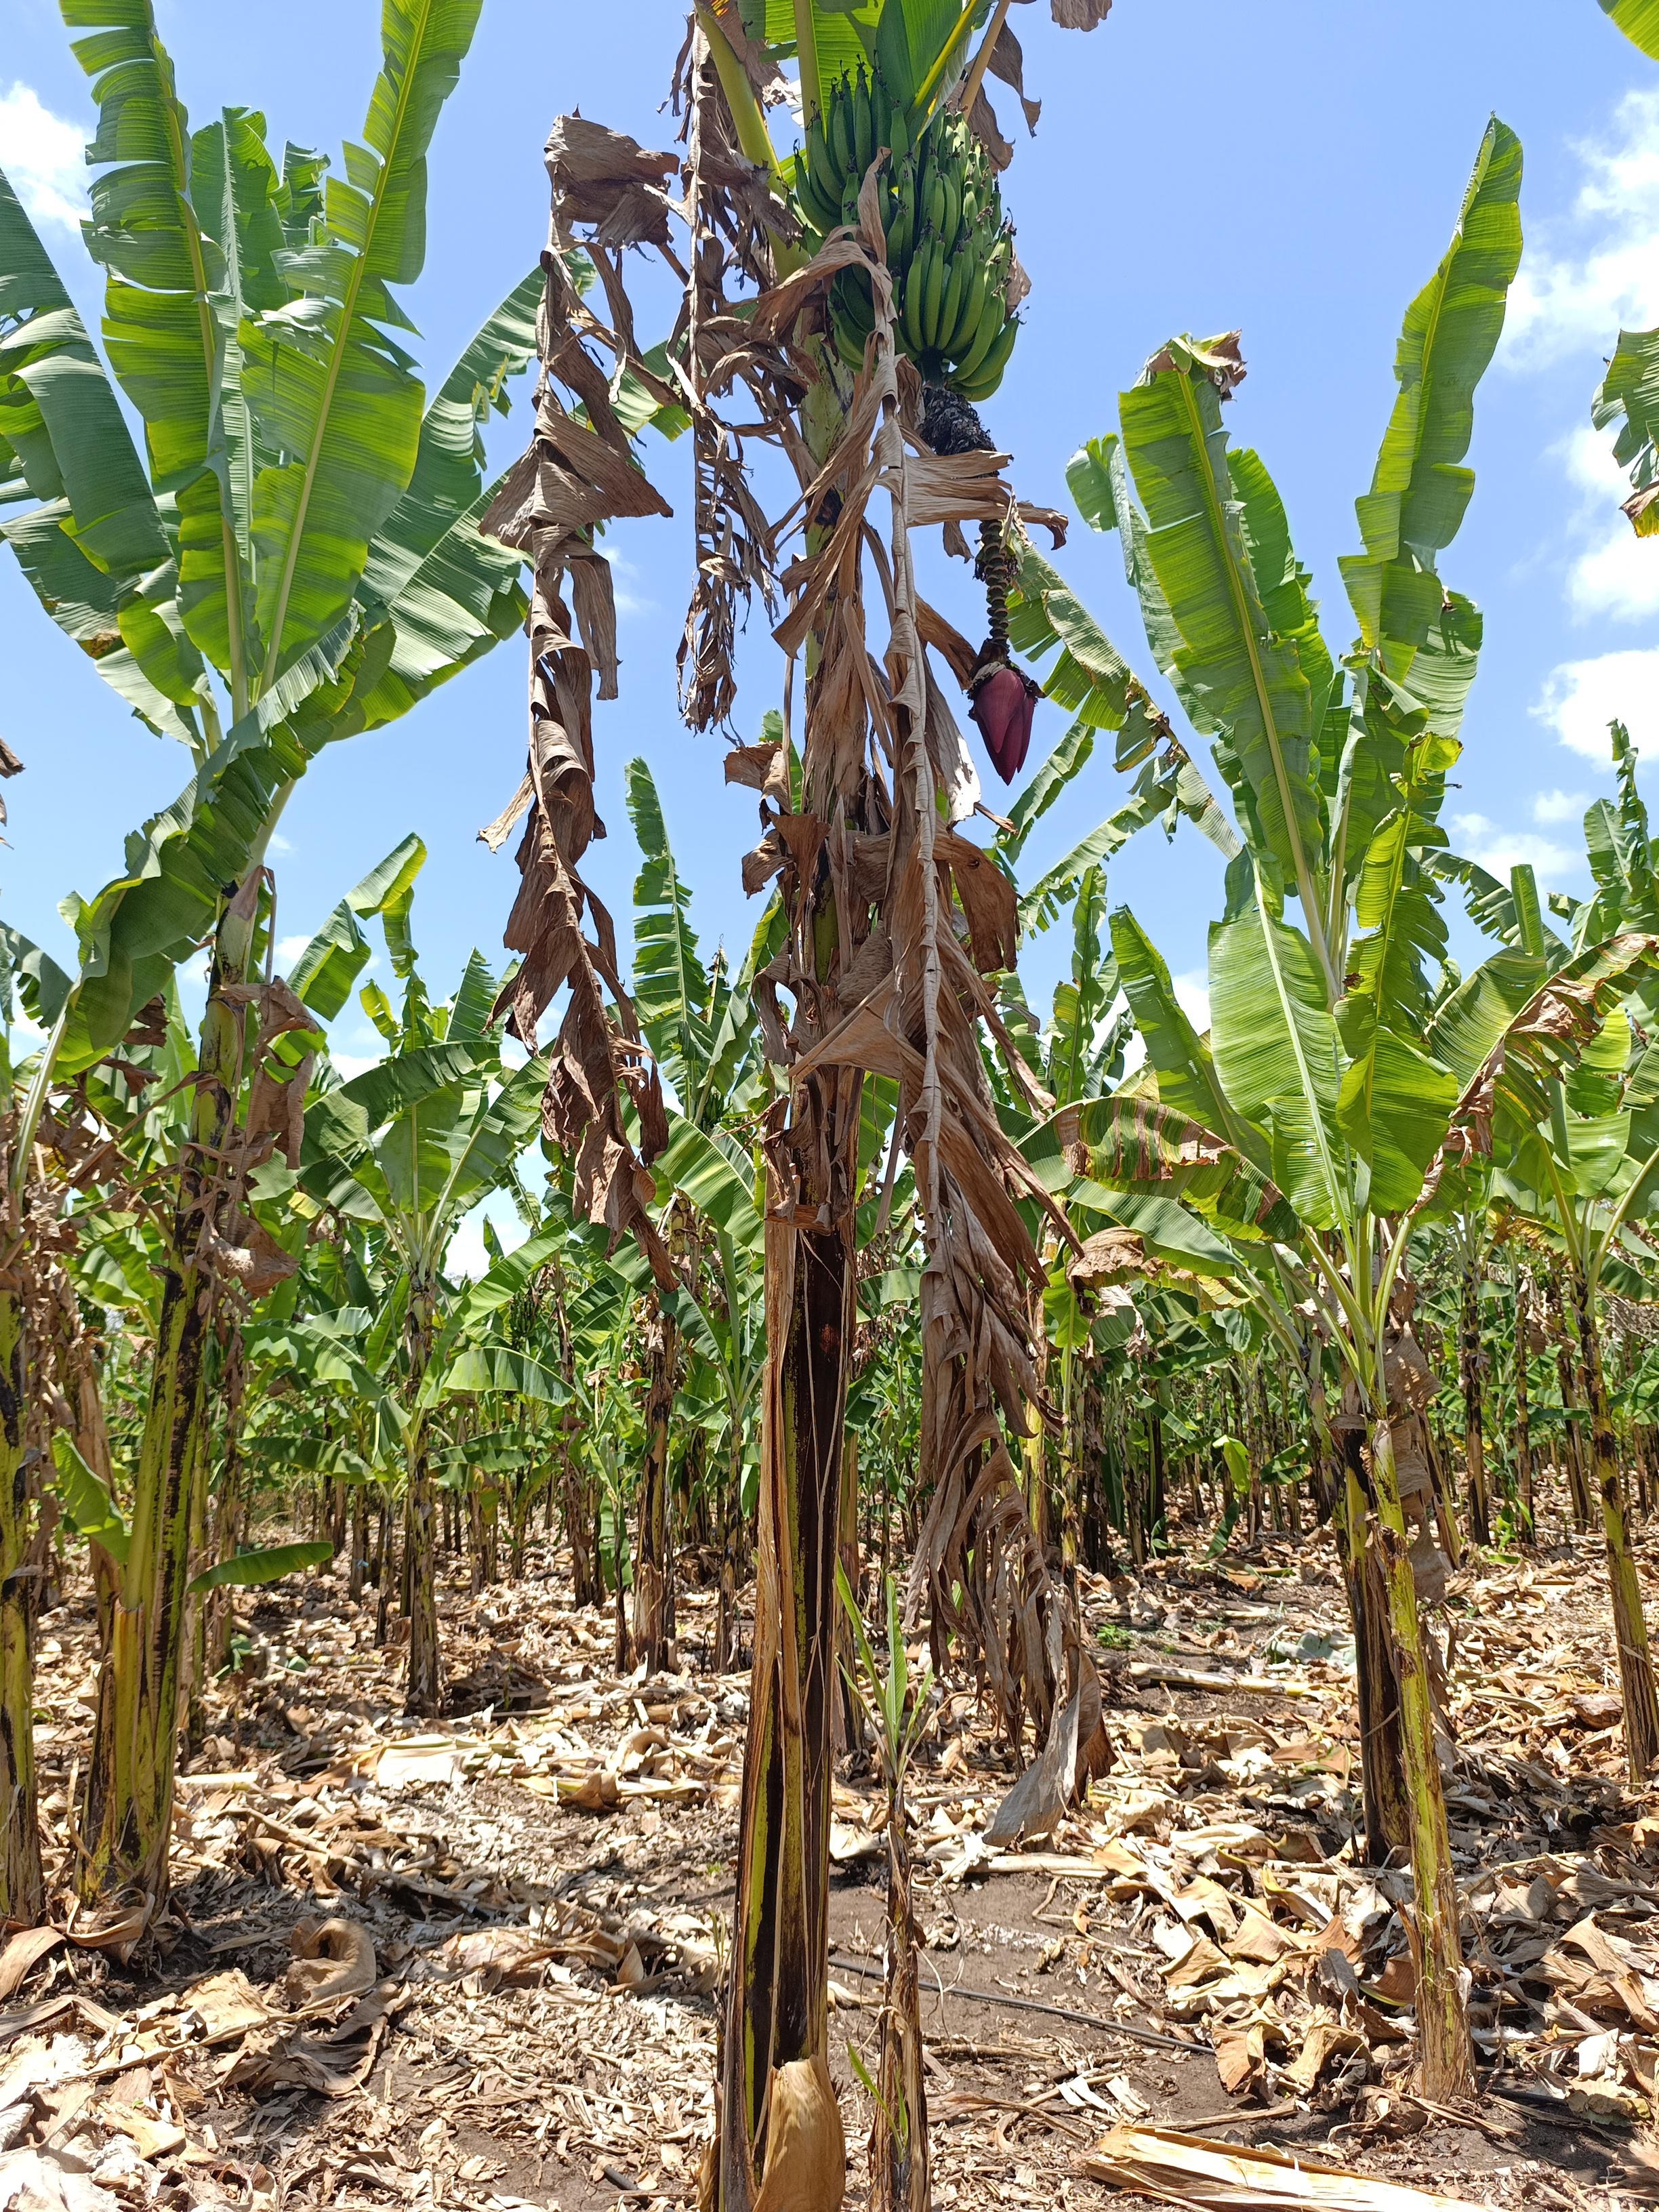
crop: banana
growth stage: development fruit
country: Tanzania
